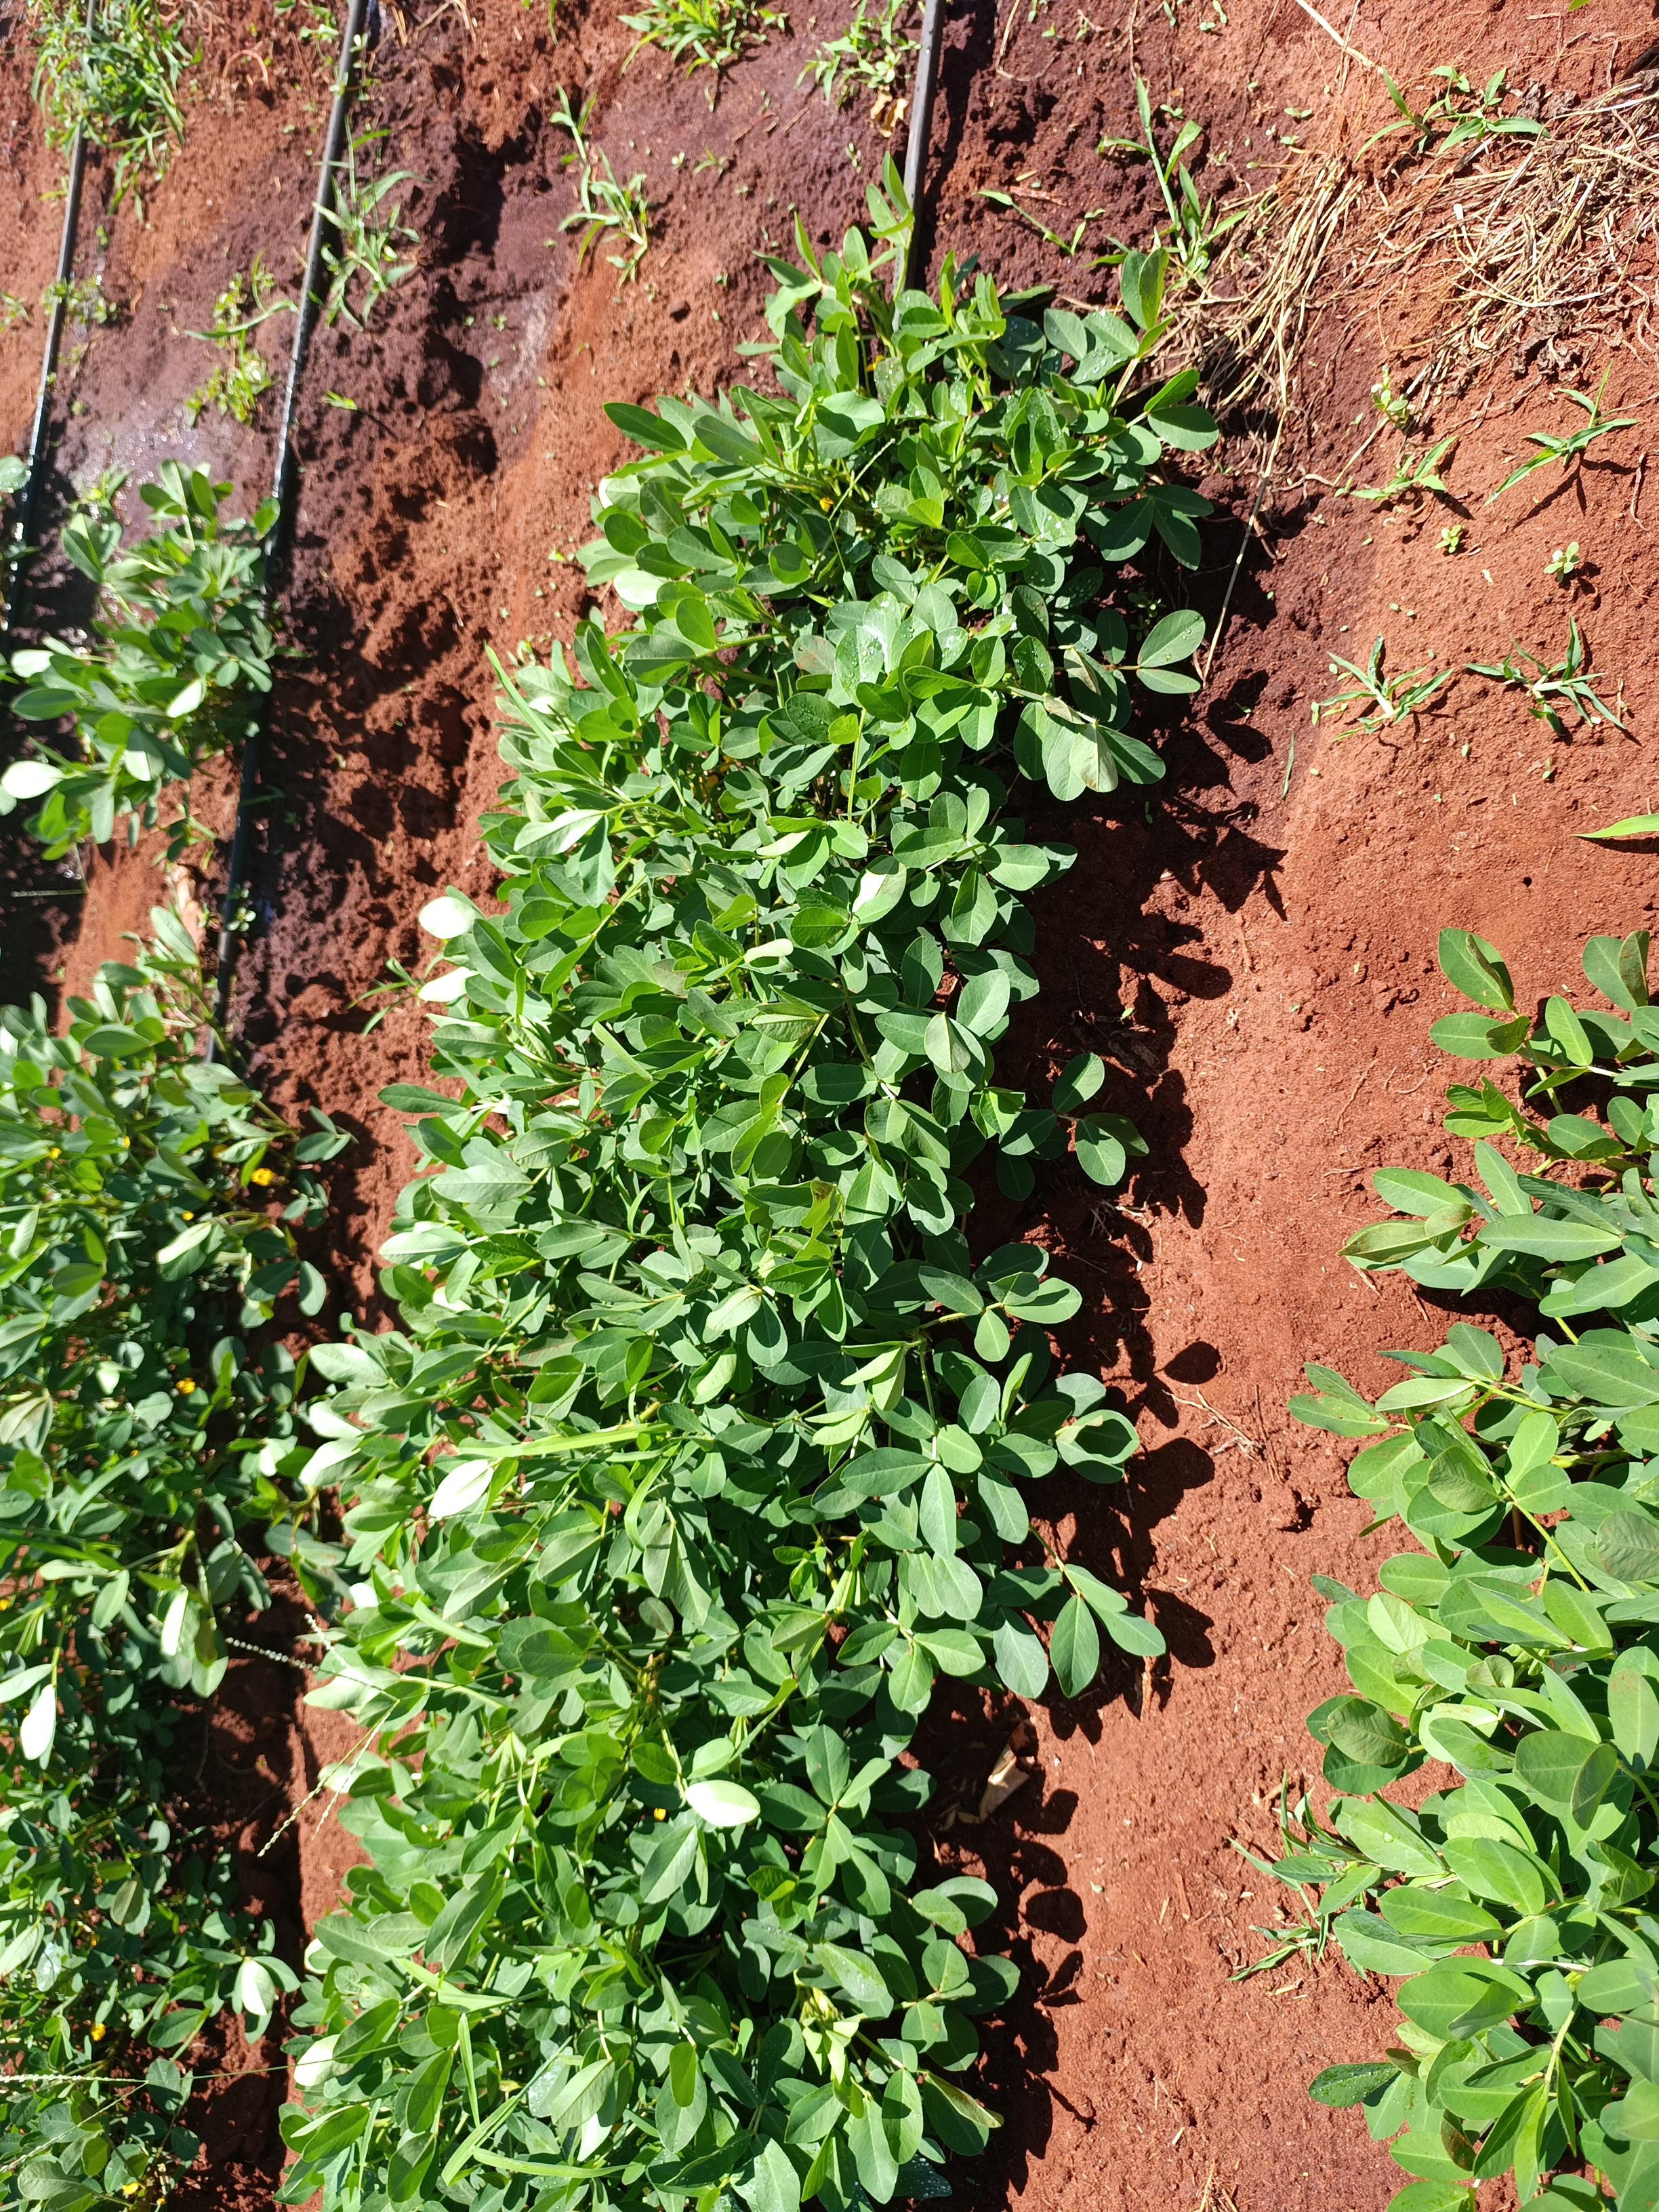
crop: groundnut
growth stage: flowering
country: Kenya
